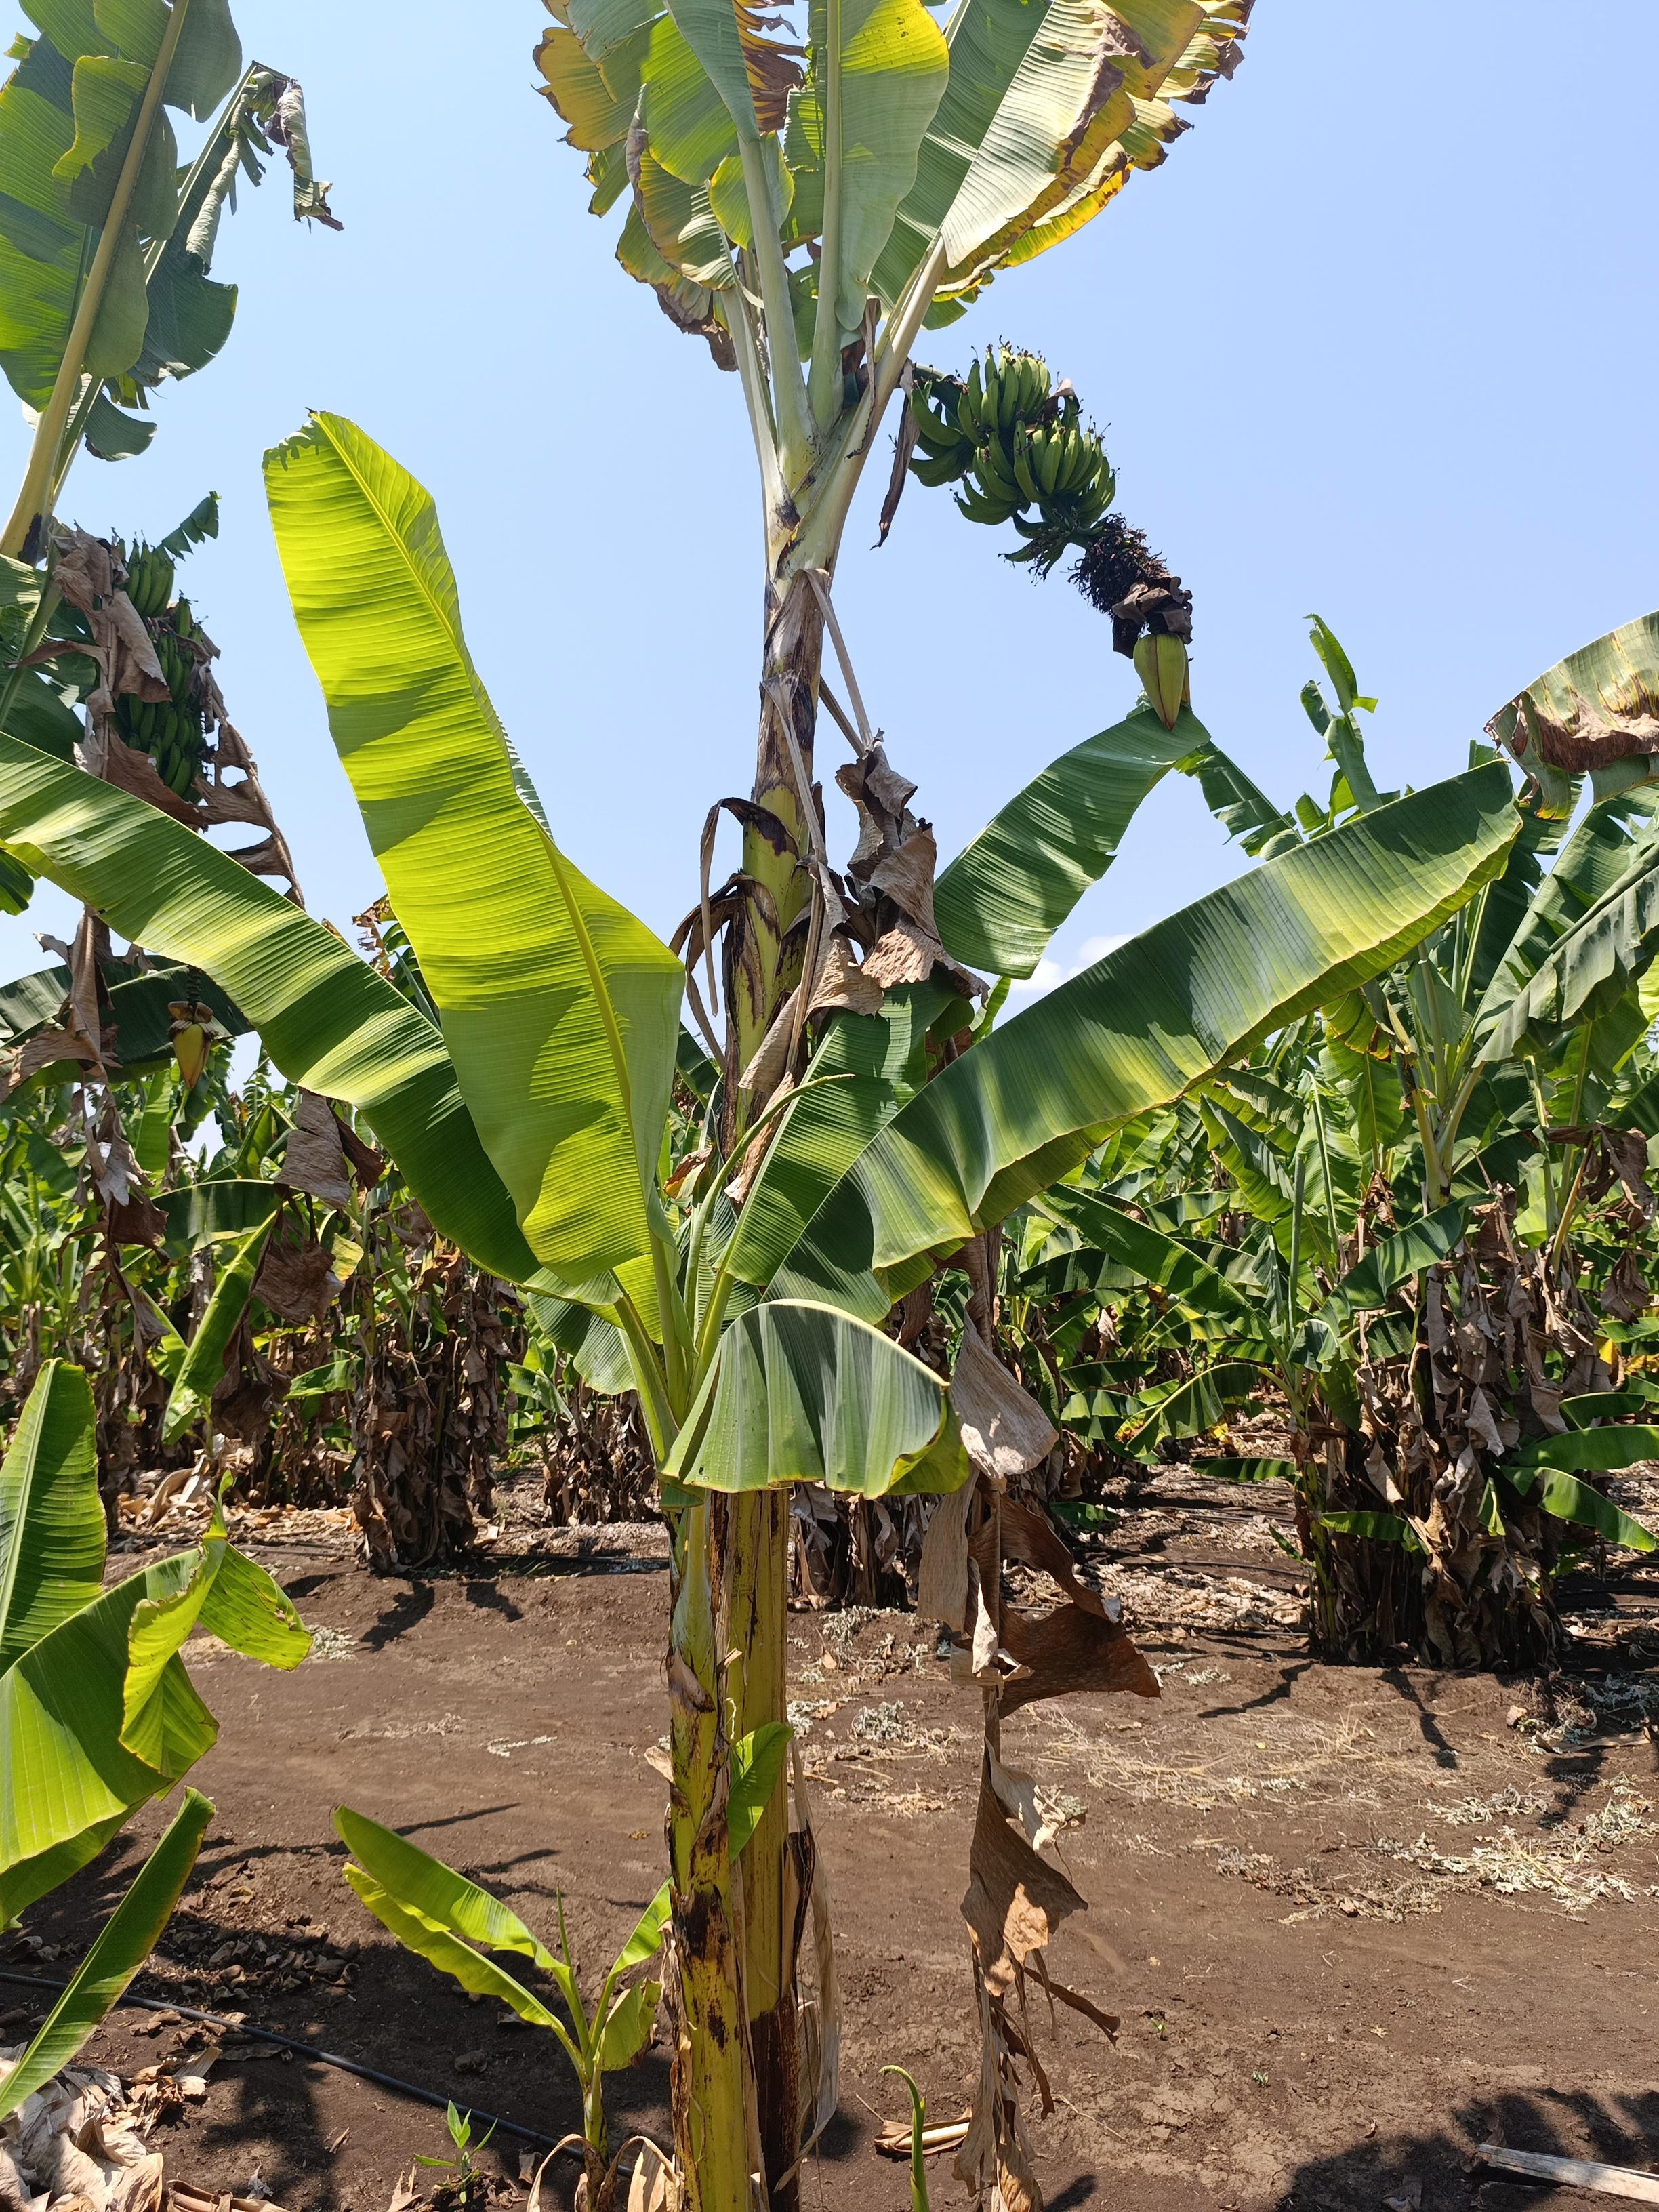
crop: banana
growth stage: development fruit
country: Tanzania
